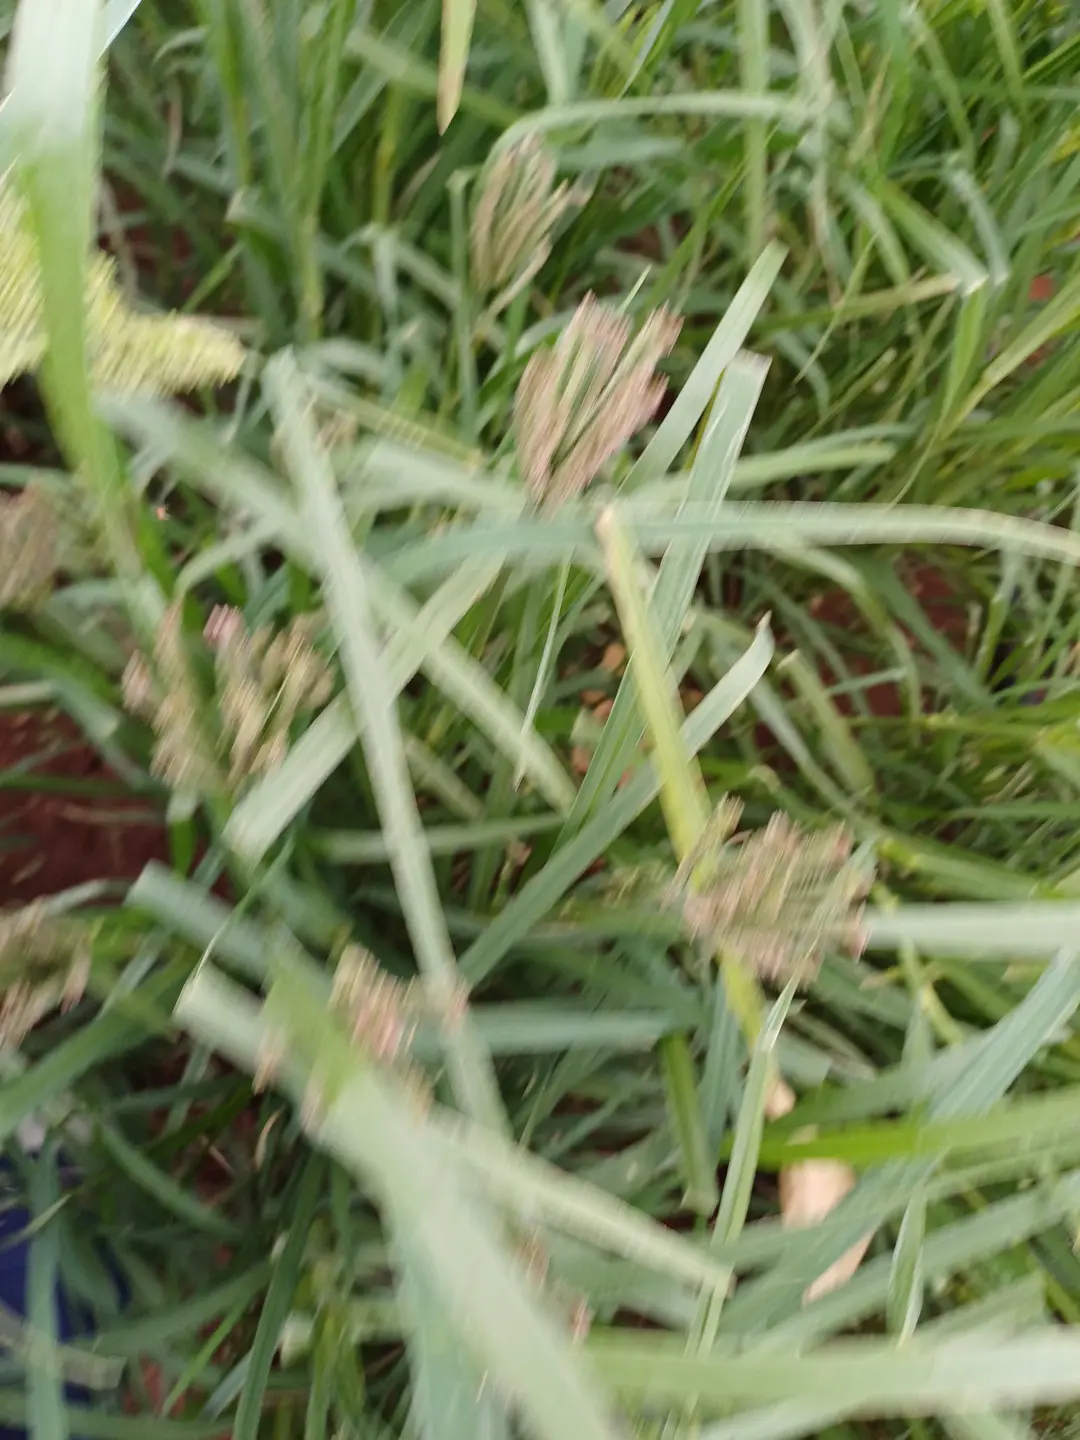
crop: finger millet
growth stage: flowering
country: Kenya
